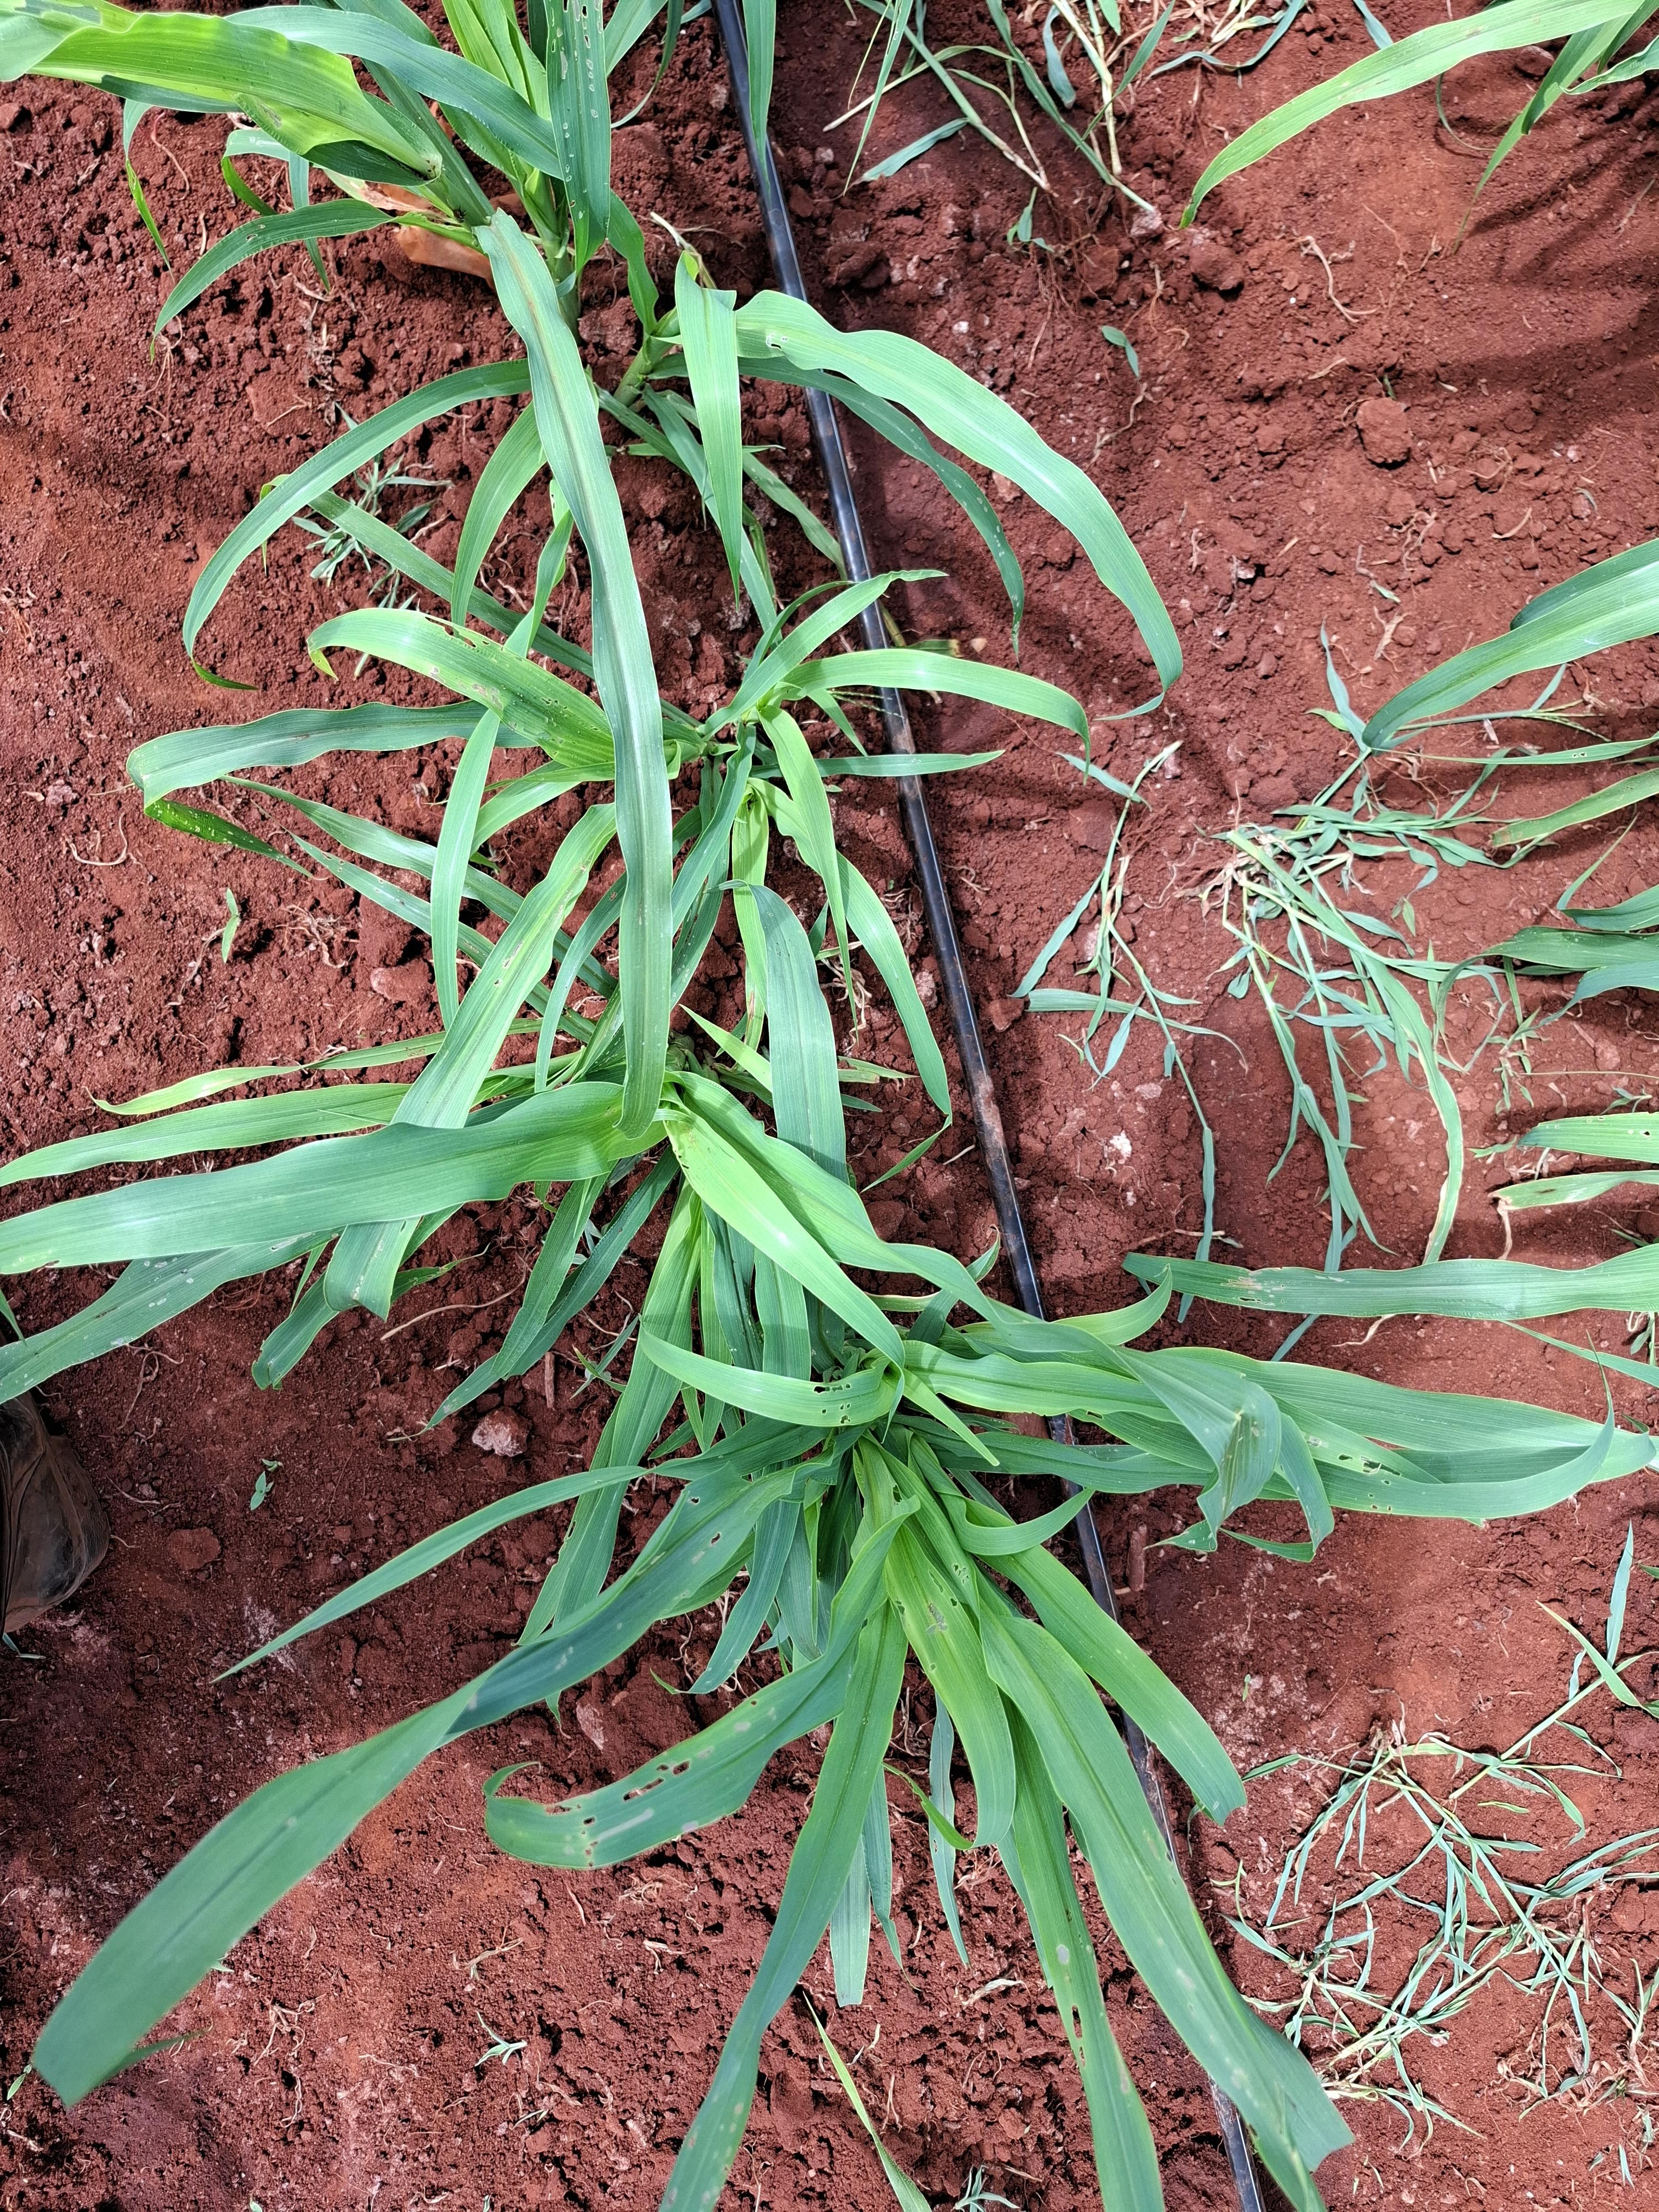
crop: pearl millet
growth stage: elongation stem
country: Kenya
